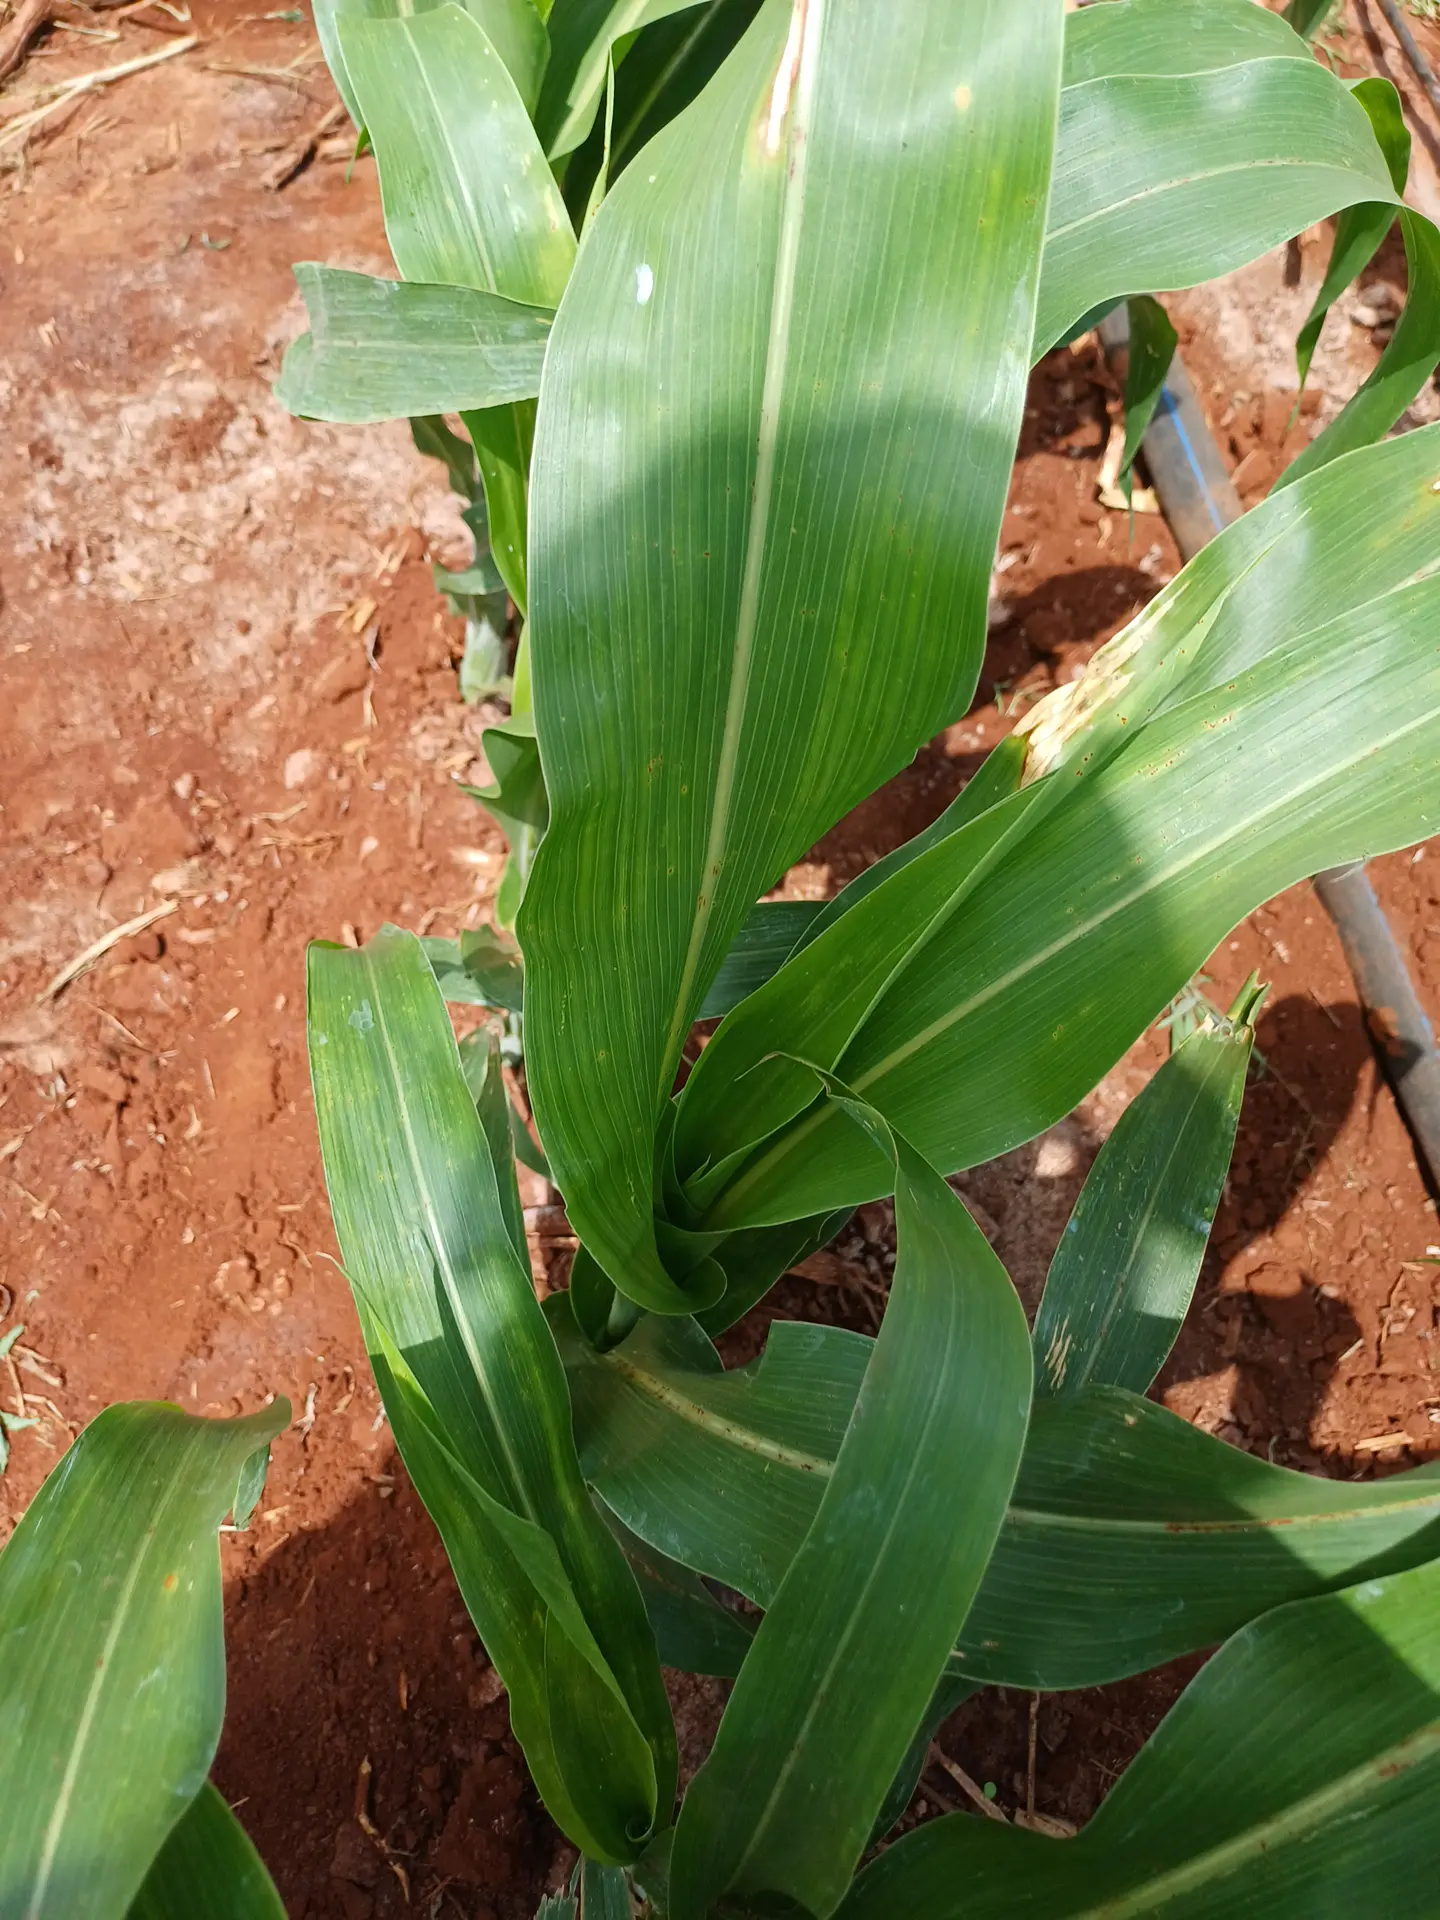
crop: sorghum
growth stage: vegetative
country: Kenya
